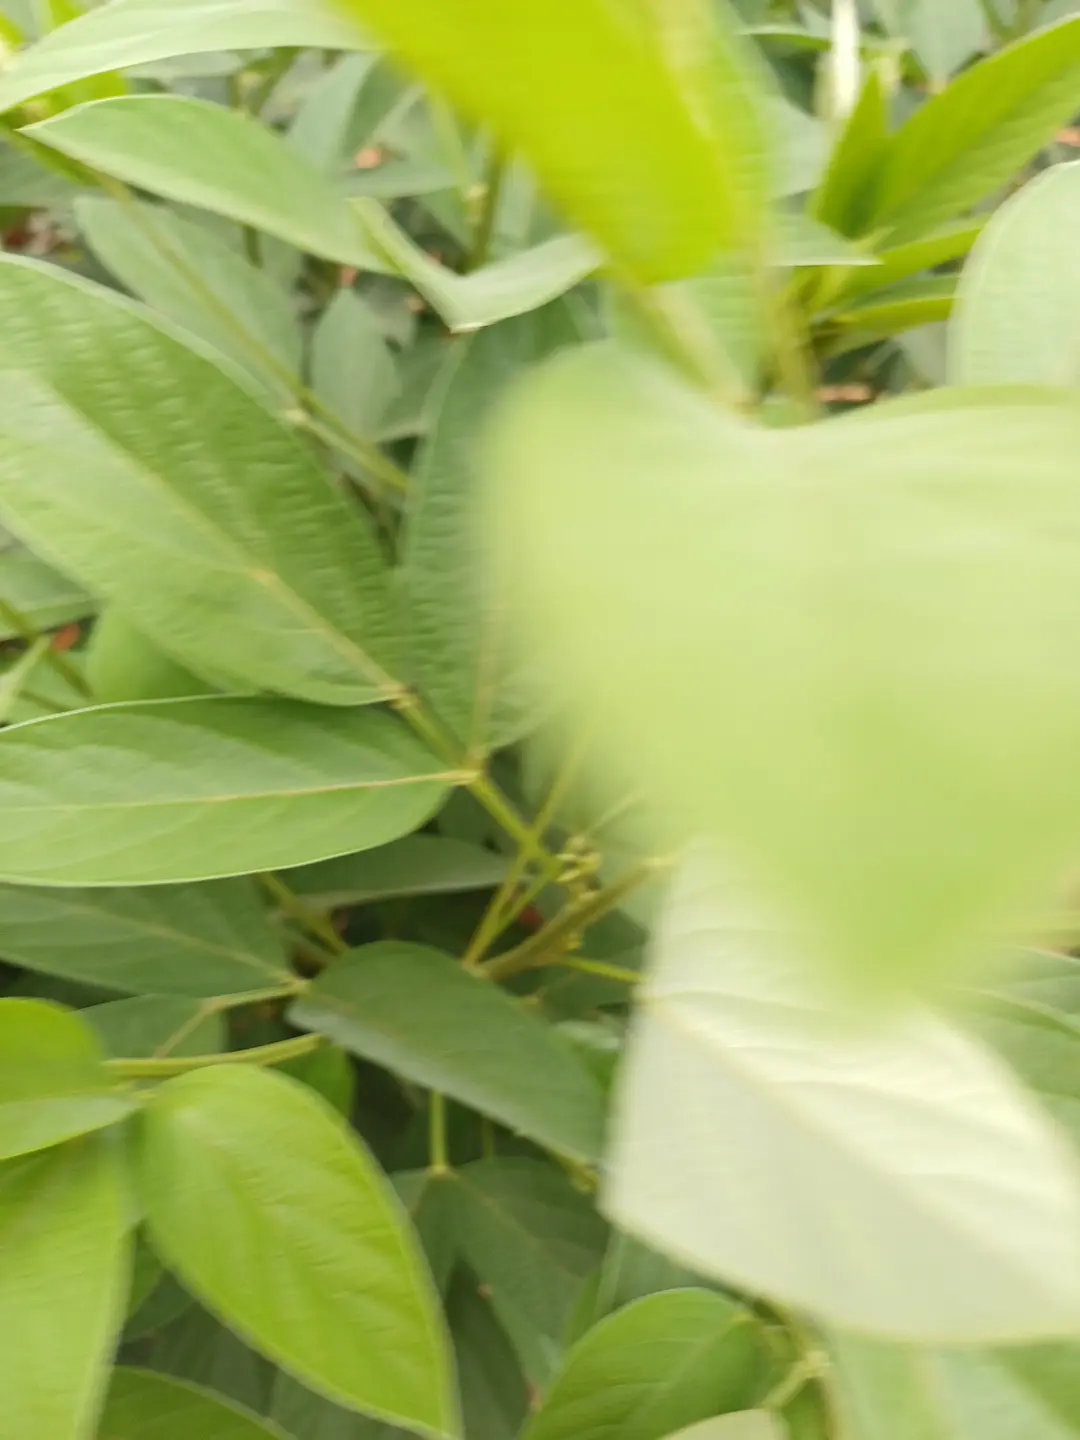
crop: pigeonpea
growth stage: flowering
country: Kenya
